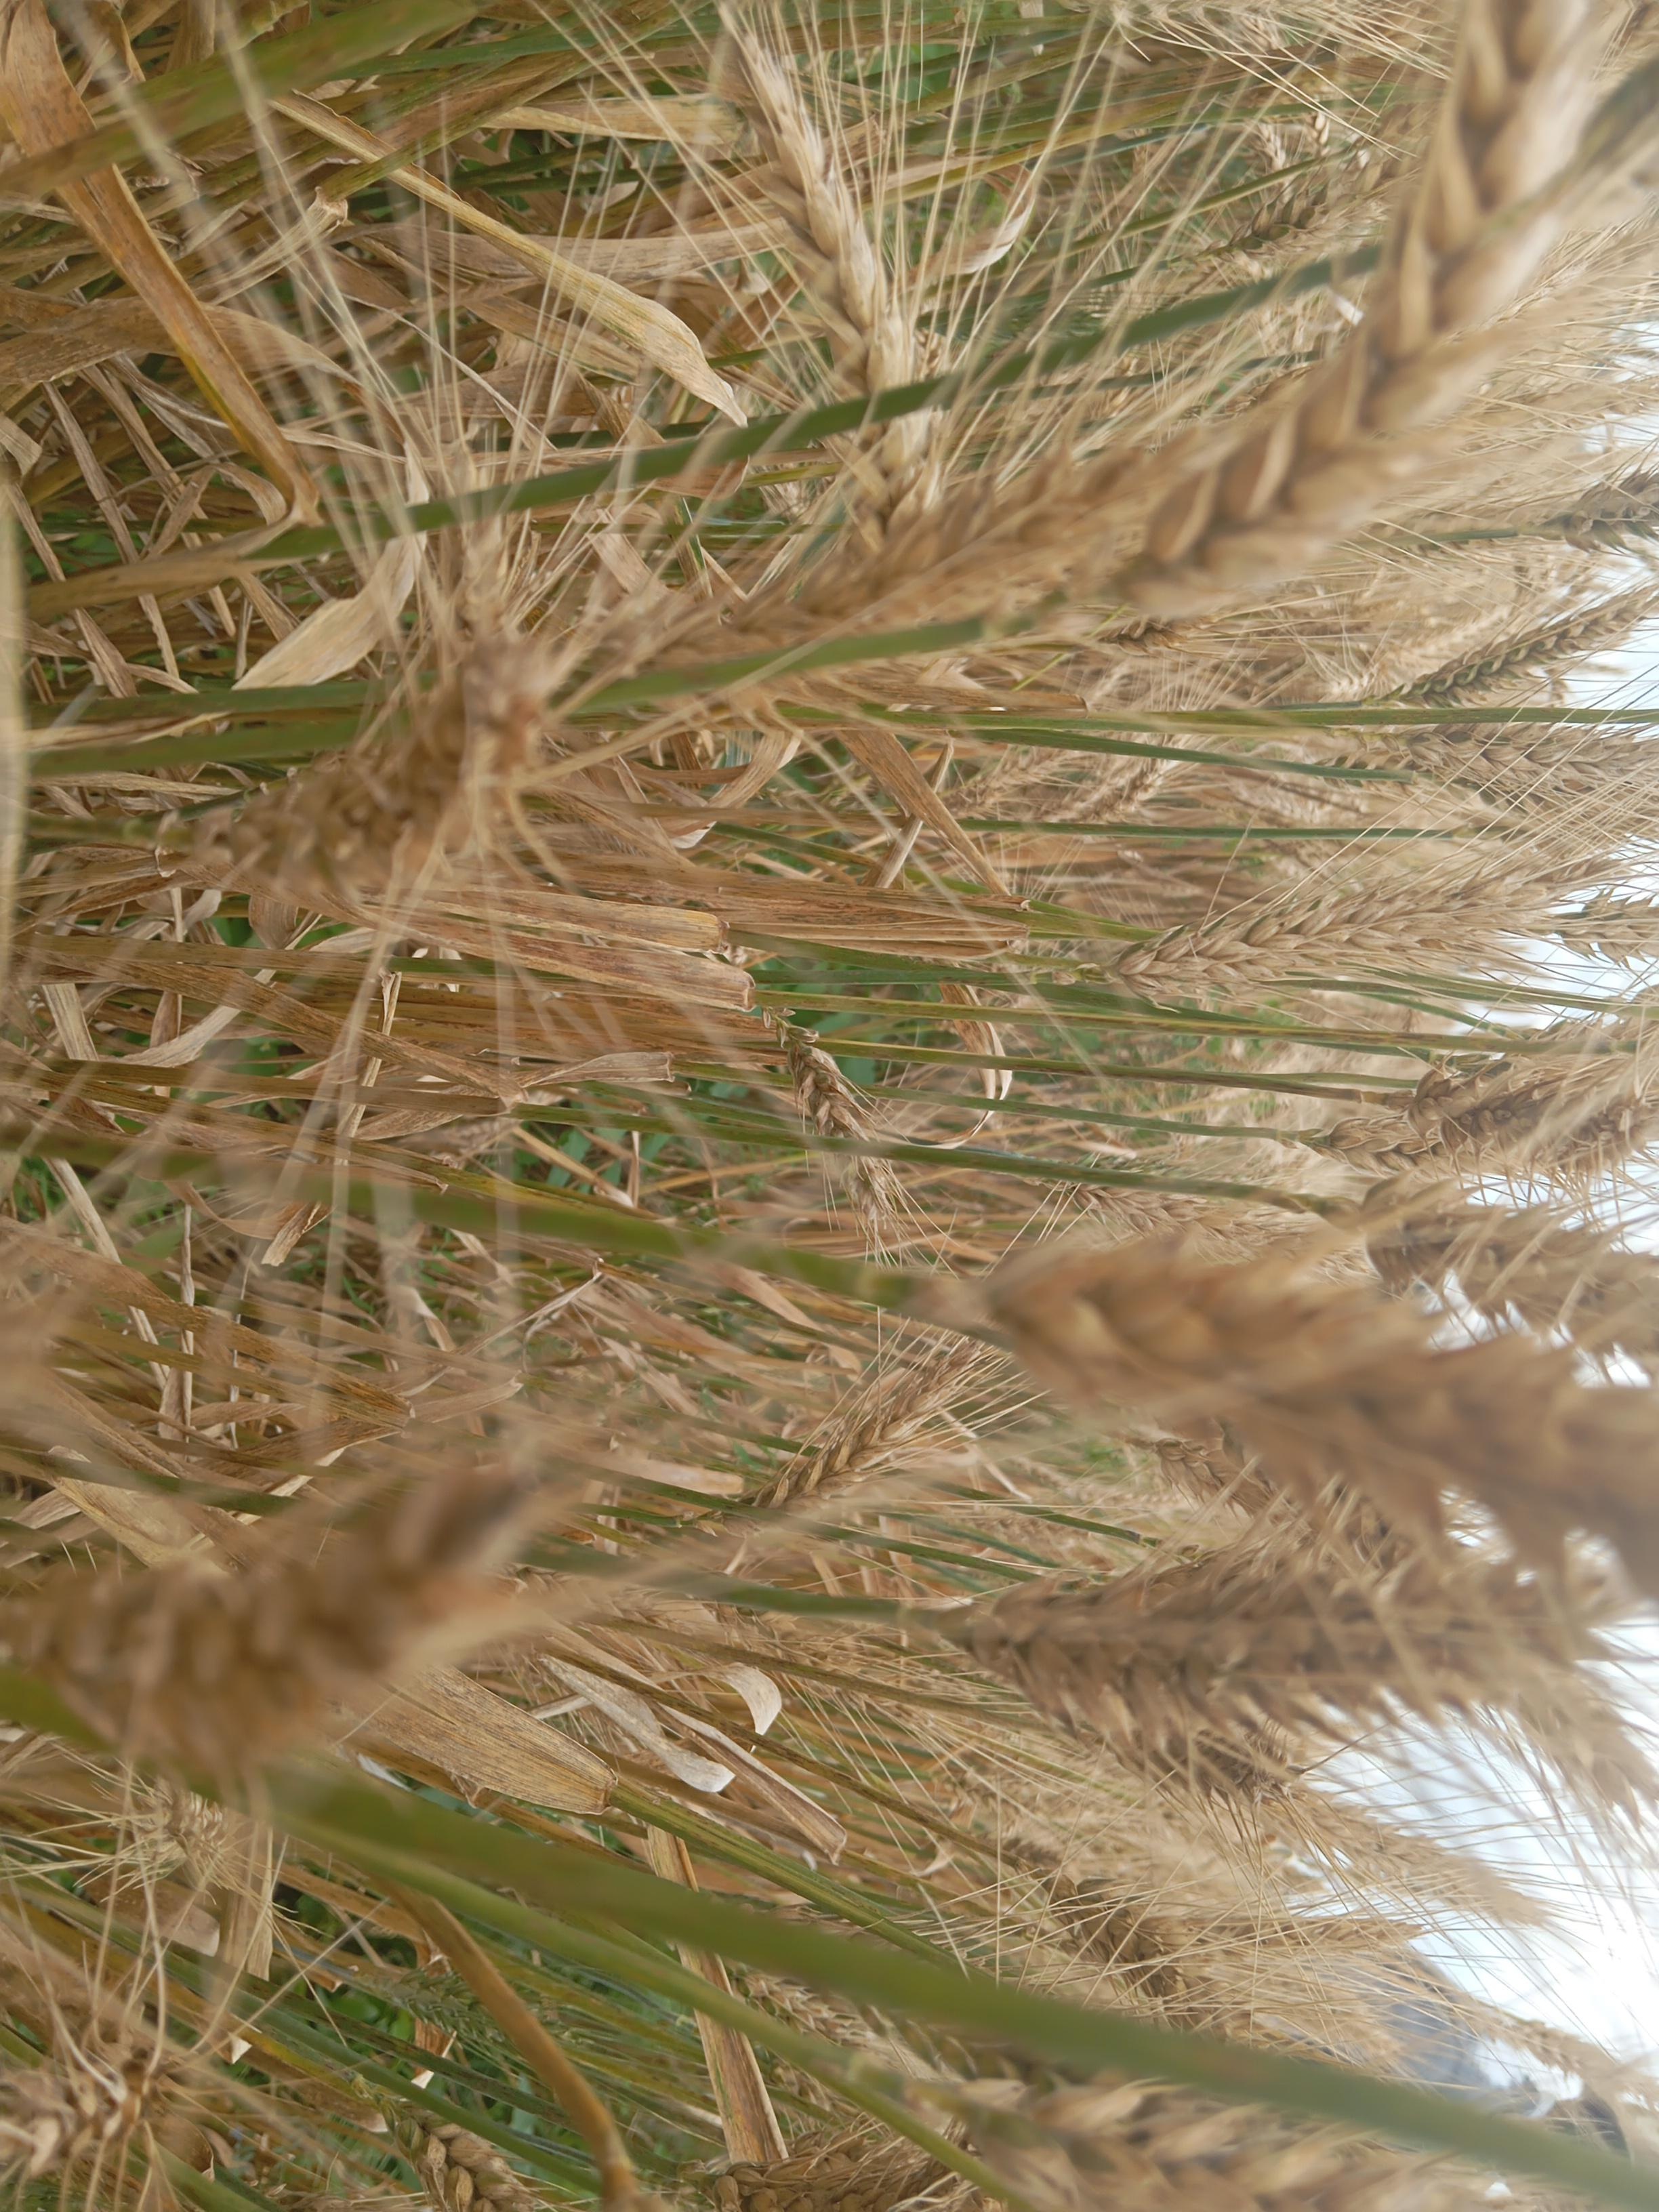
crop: wheat
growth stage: maturity
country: Kenya
